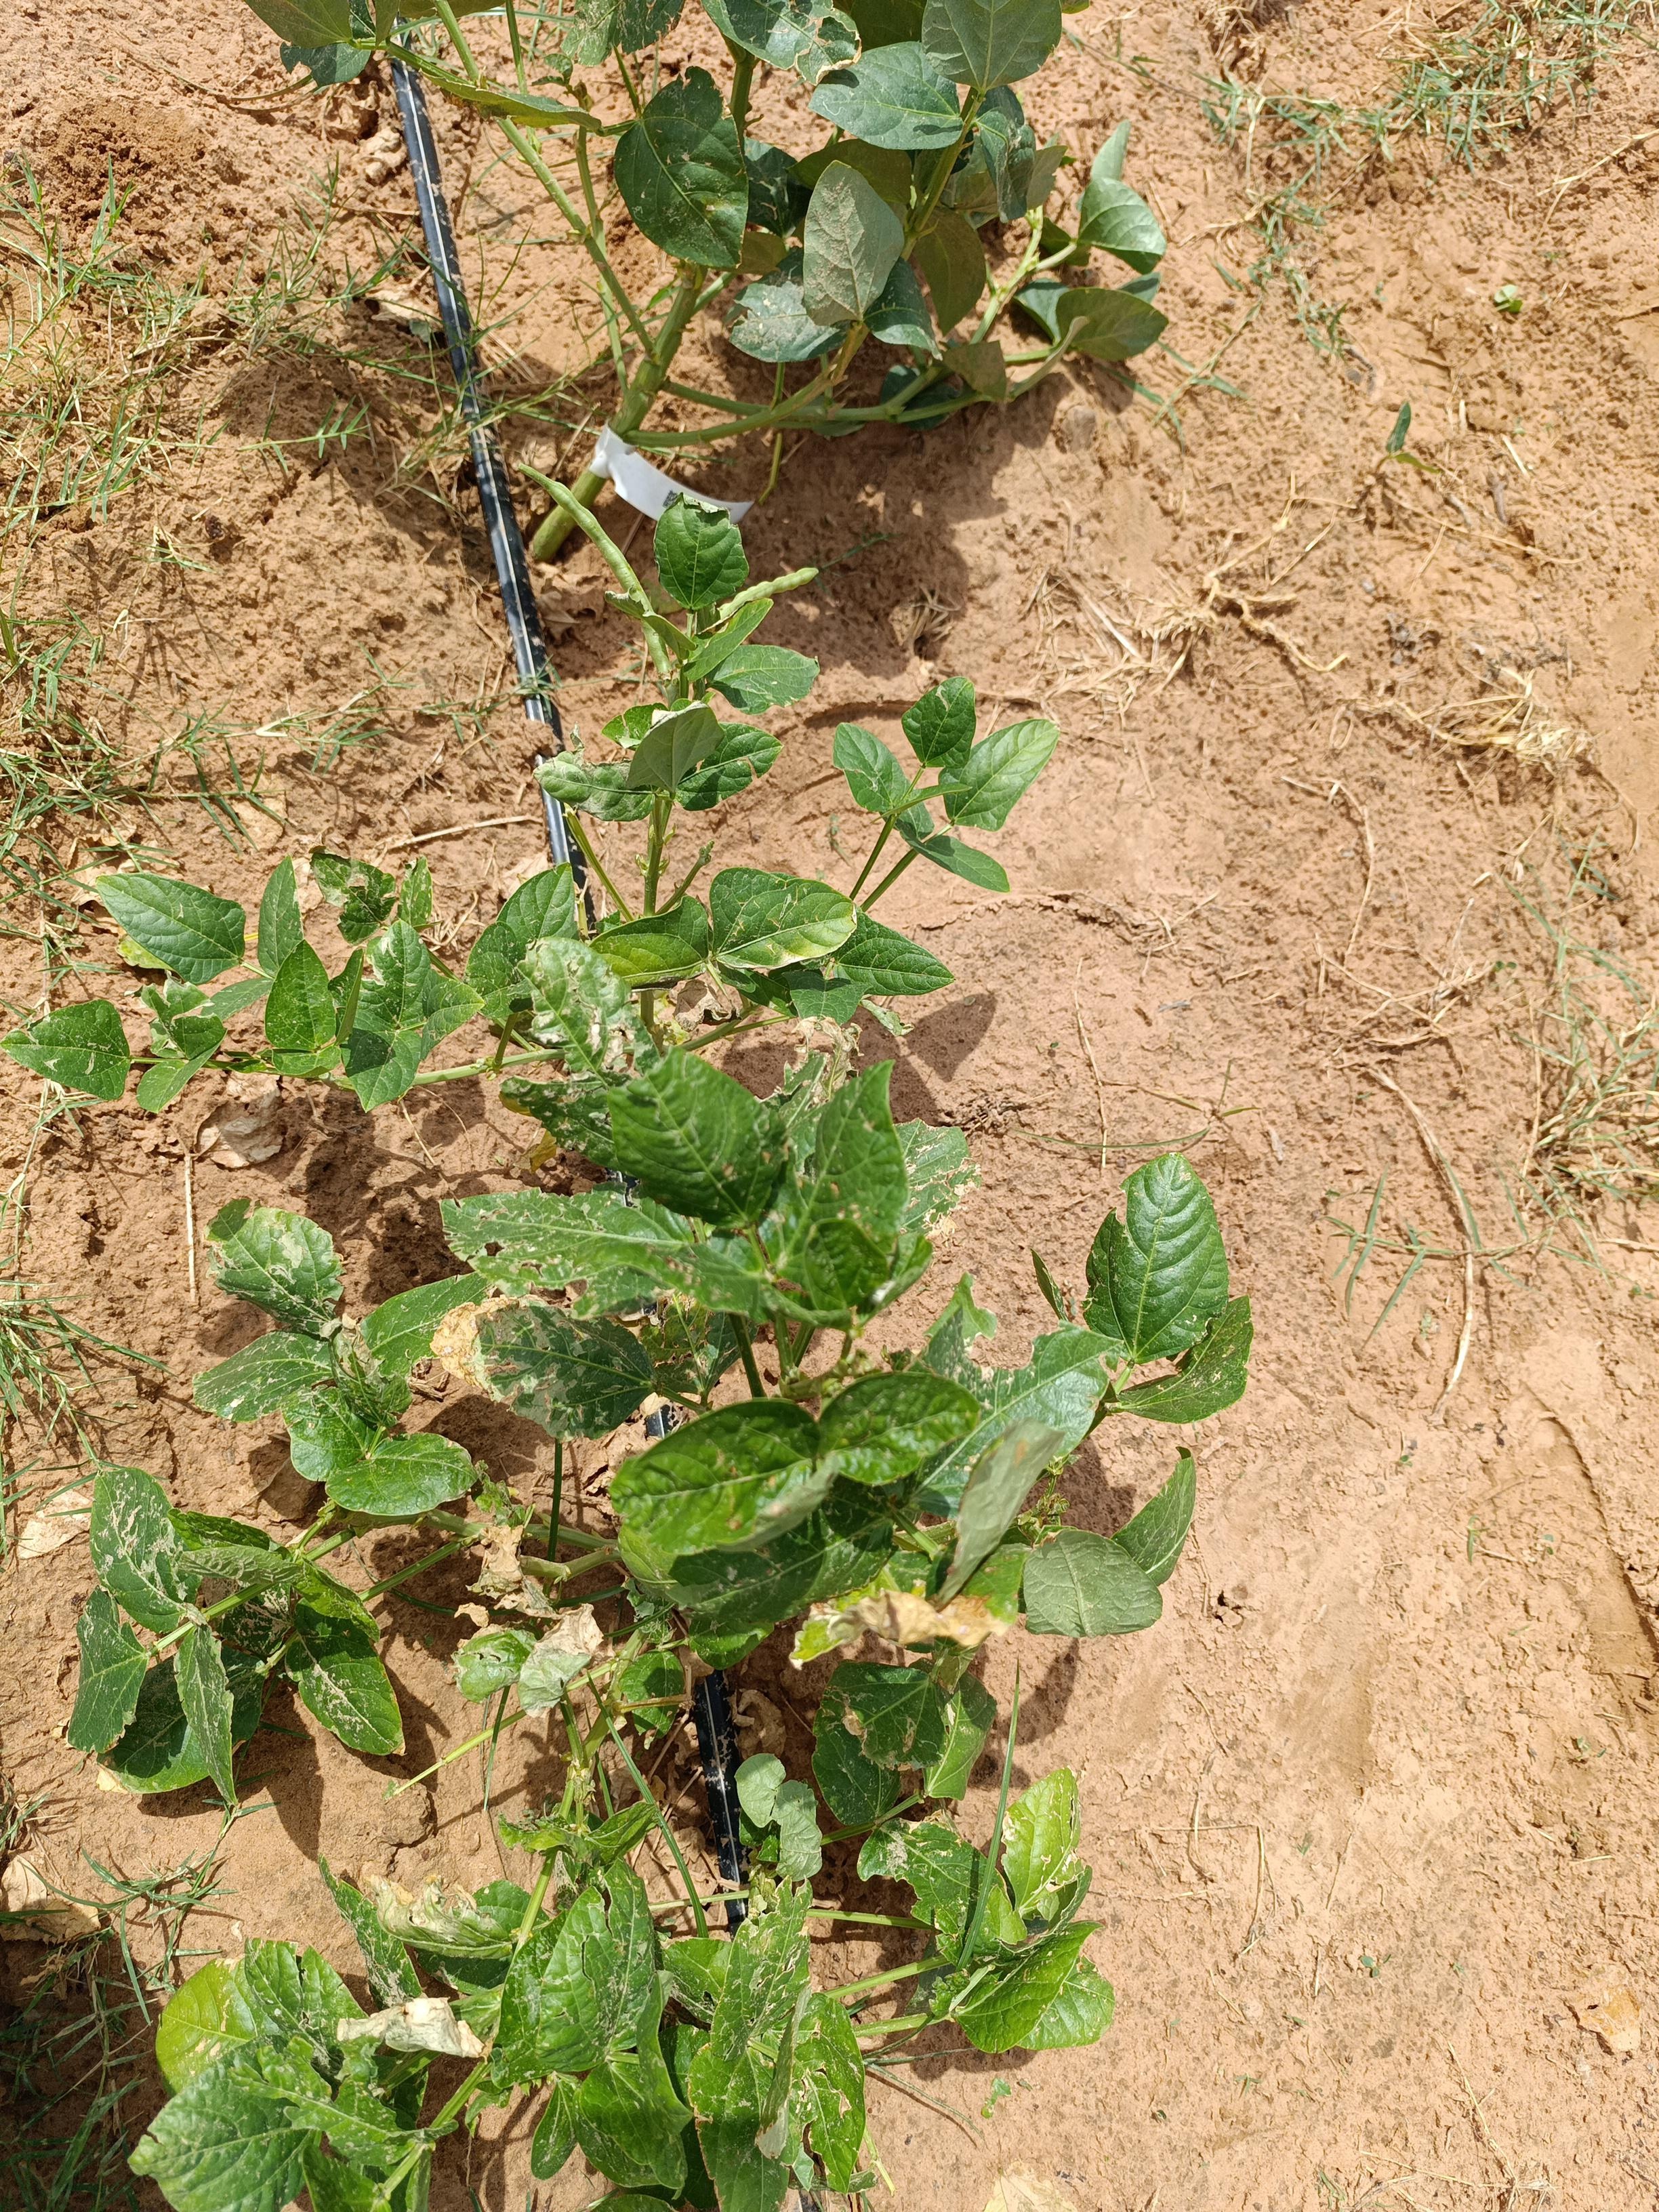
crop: cowpea
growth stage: flowering
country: Nigeria
